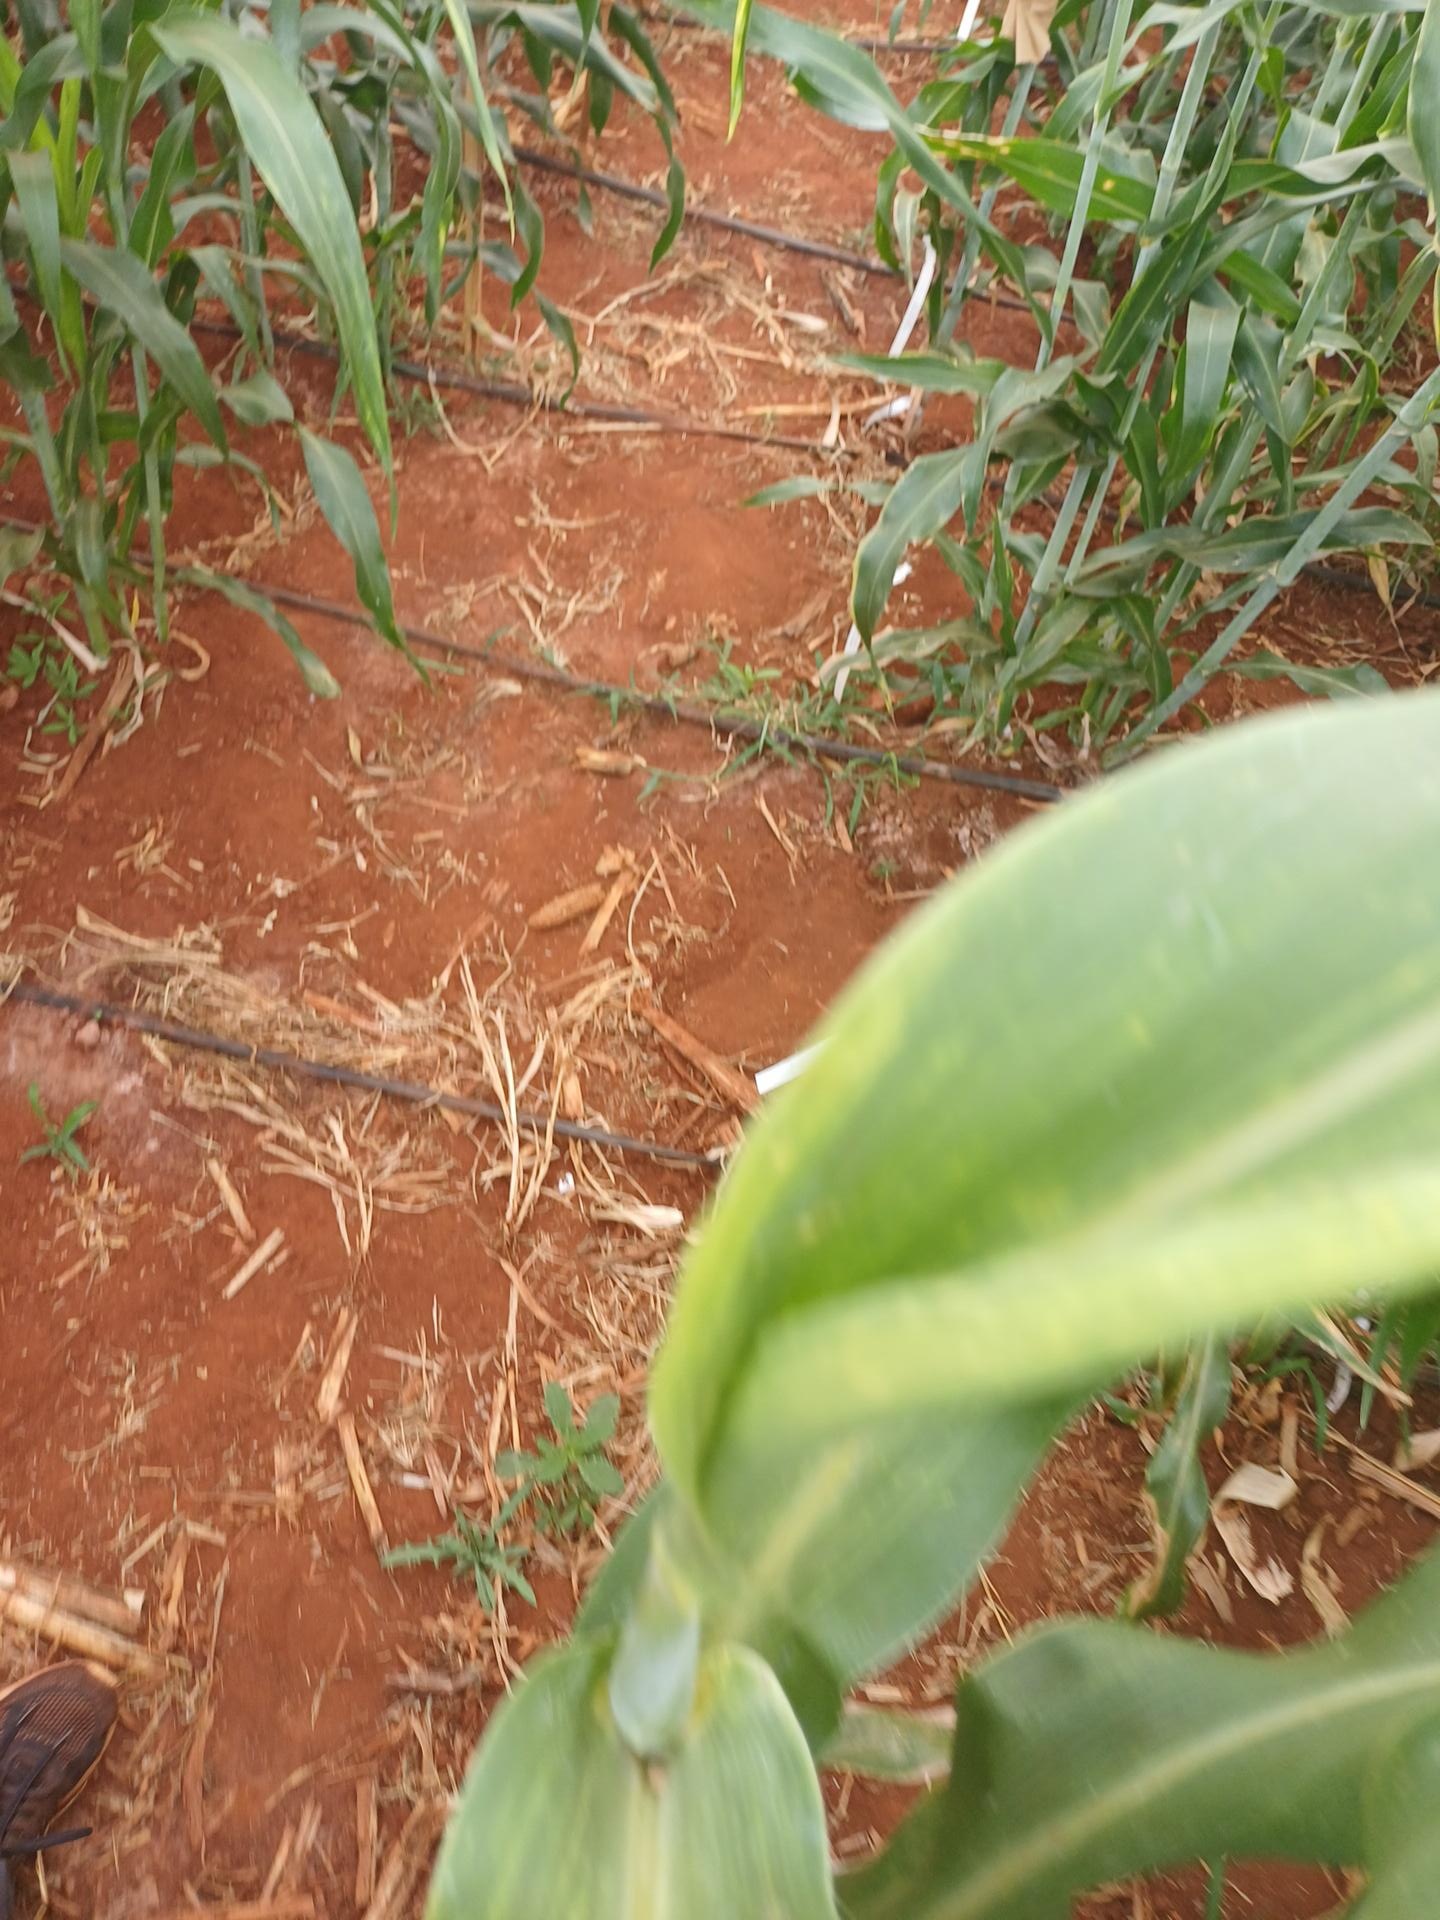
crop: sorghum
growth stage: heading tuber
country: Kenya
